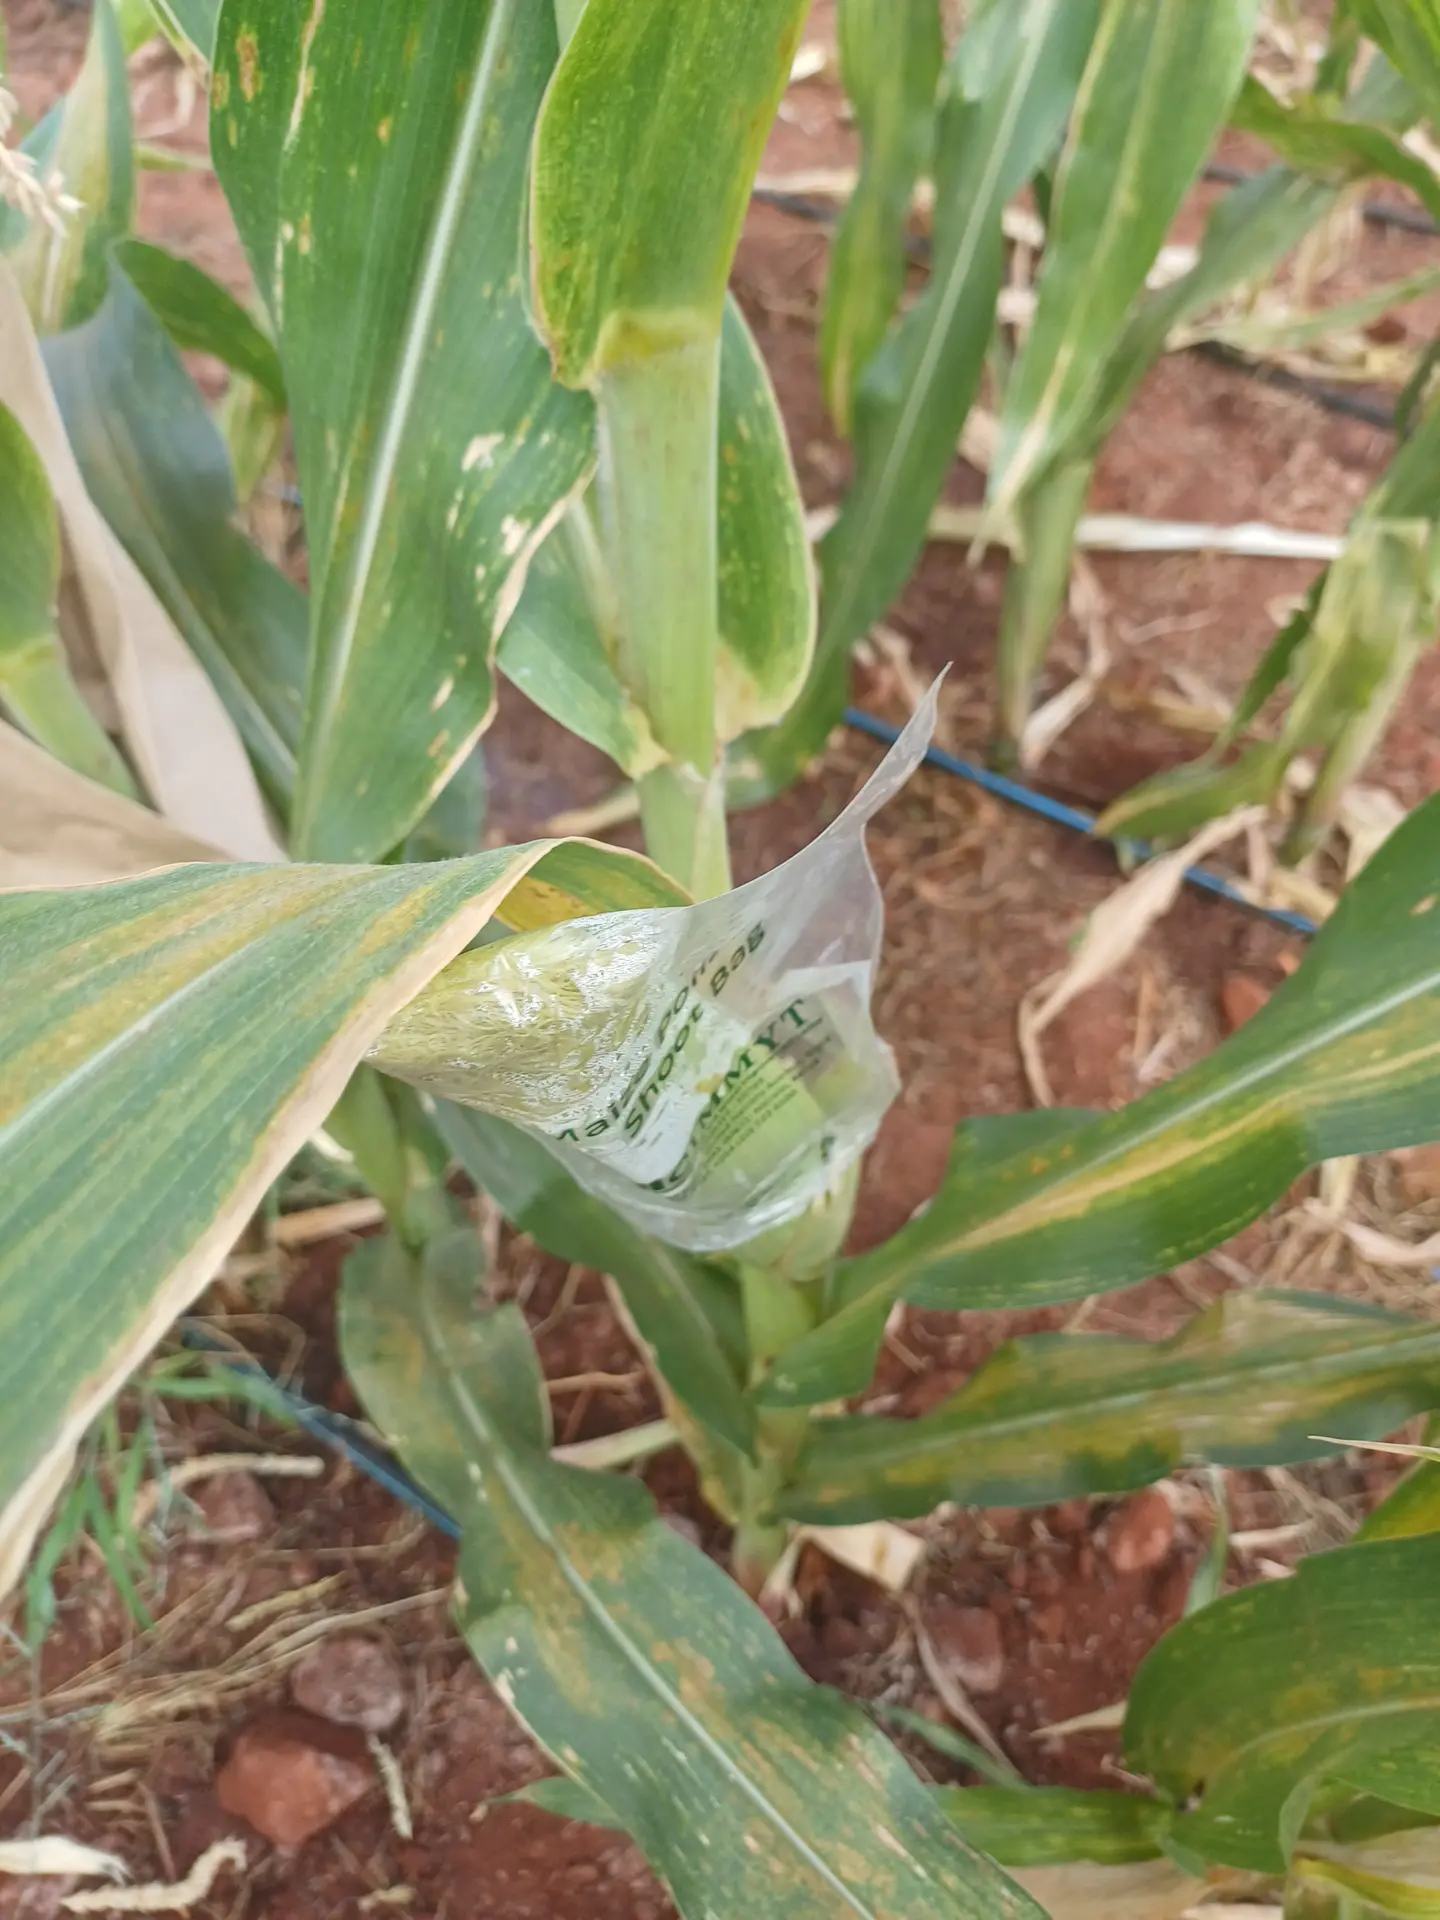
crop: maize
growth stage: flowering
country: Kenya
